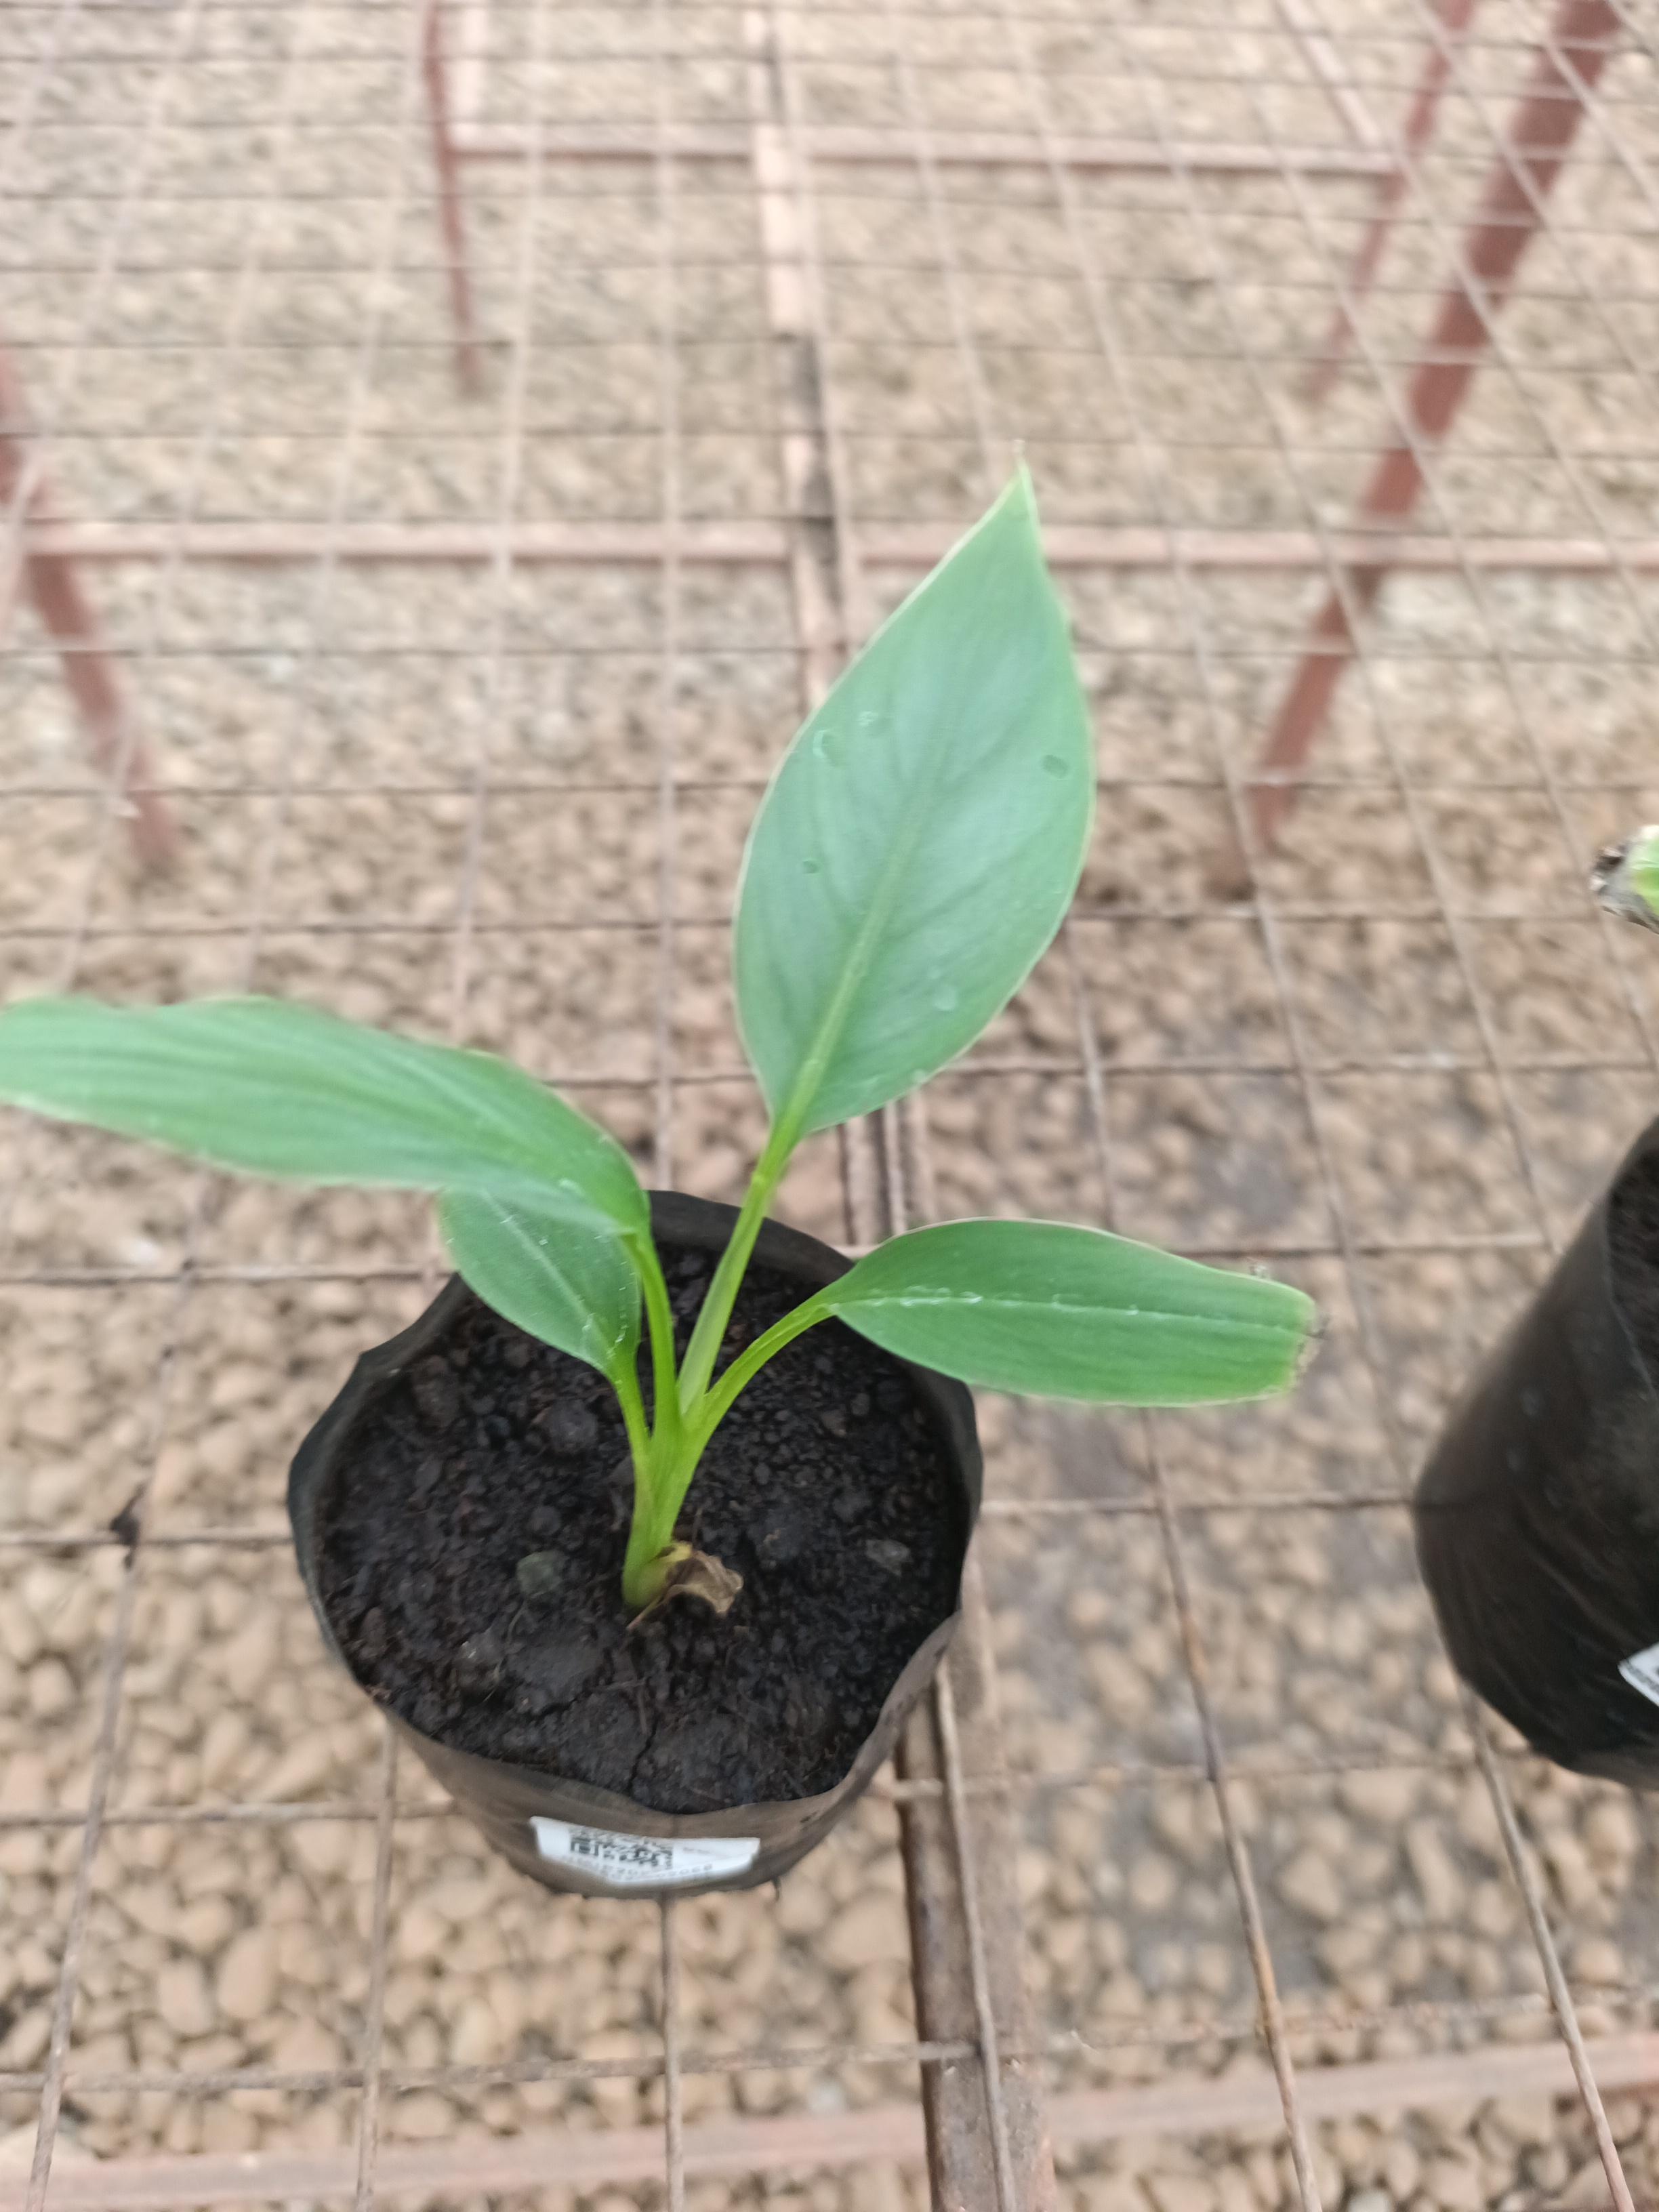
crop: banana
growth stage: vegetative
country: Tanzania
